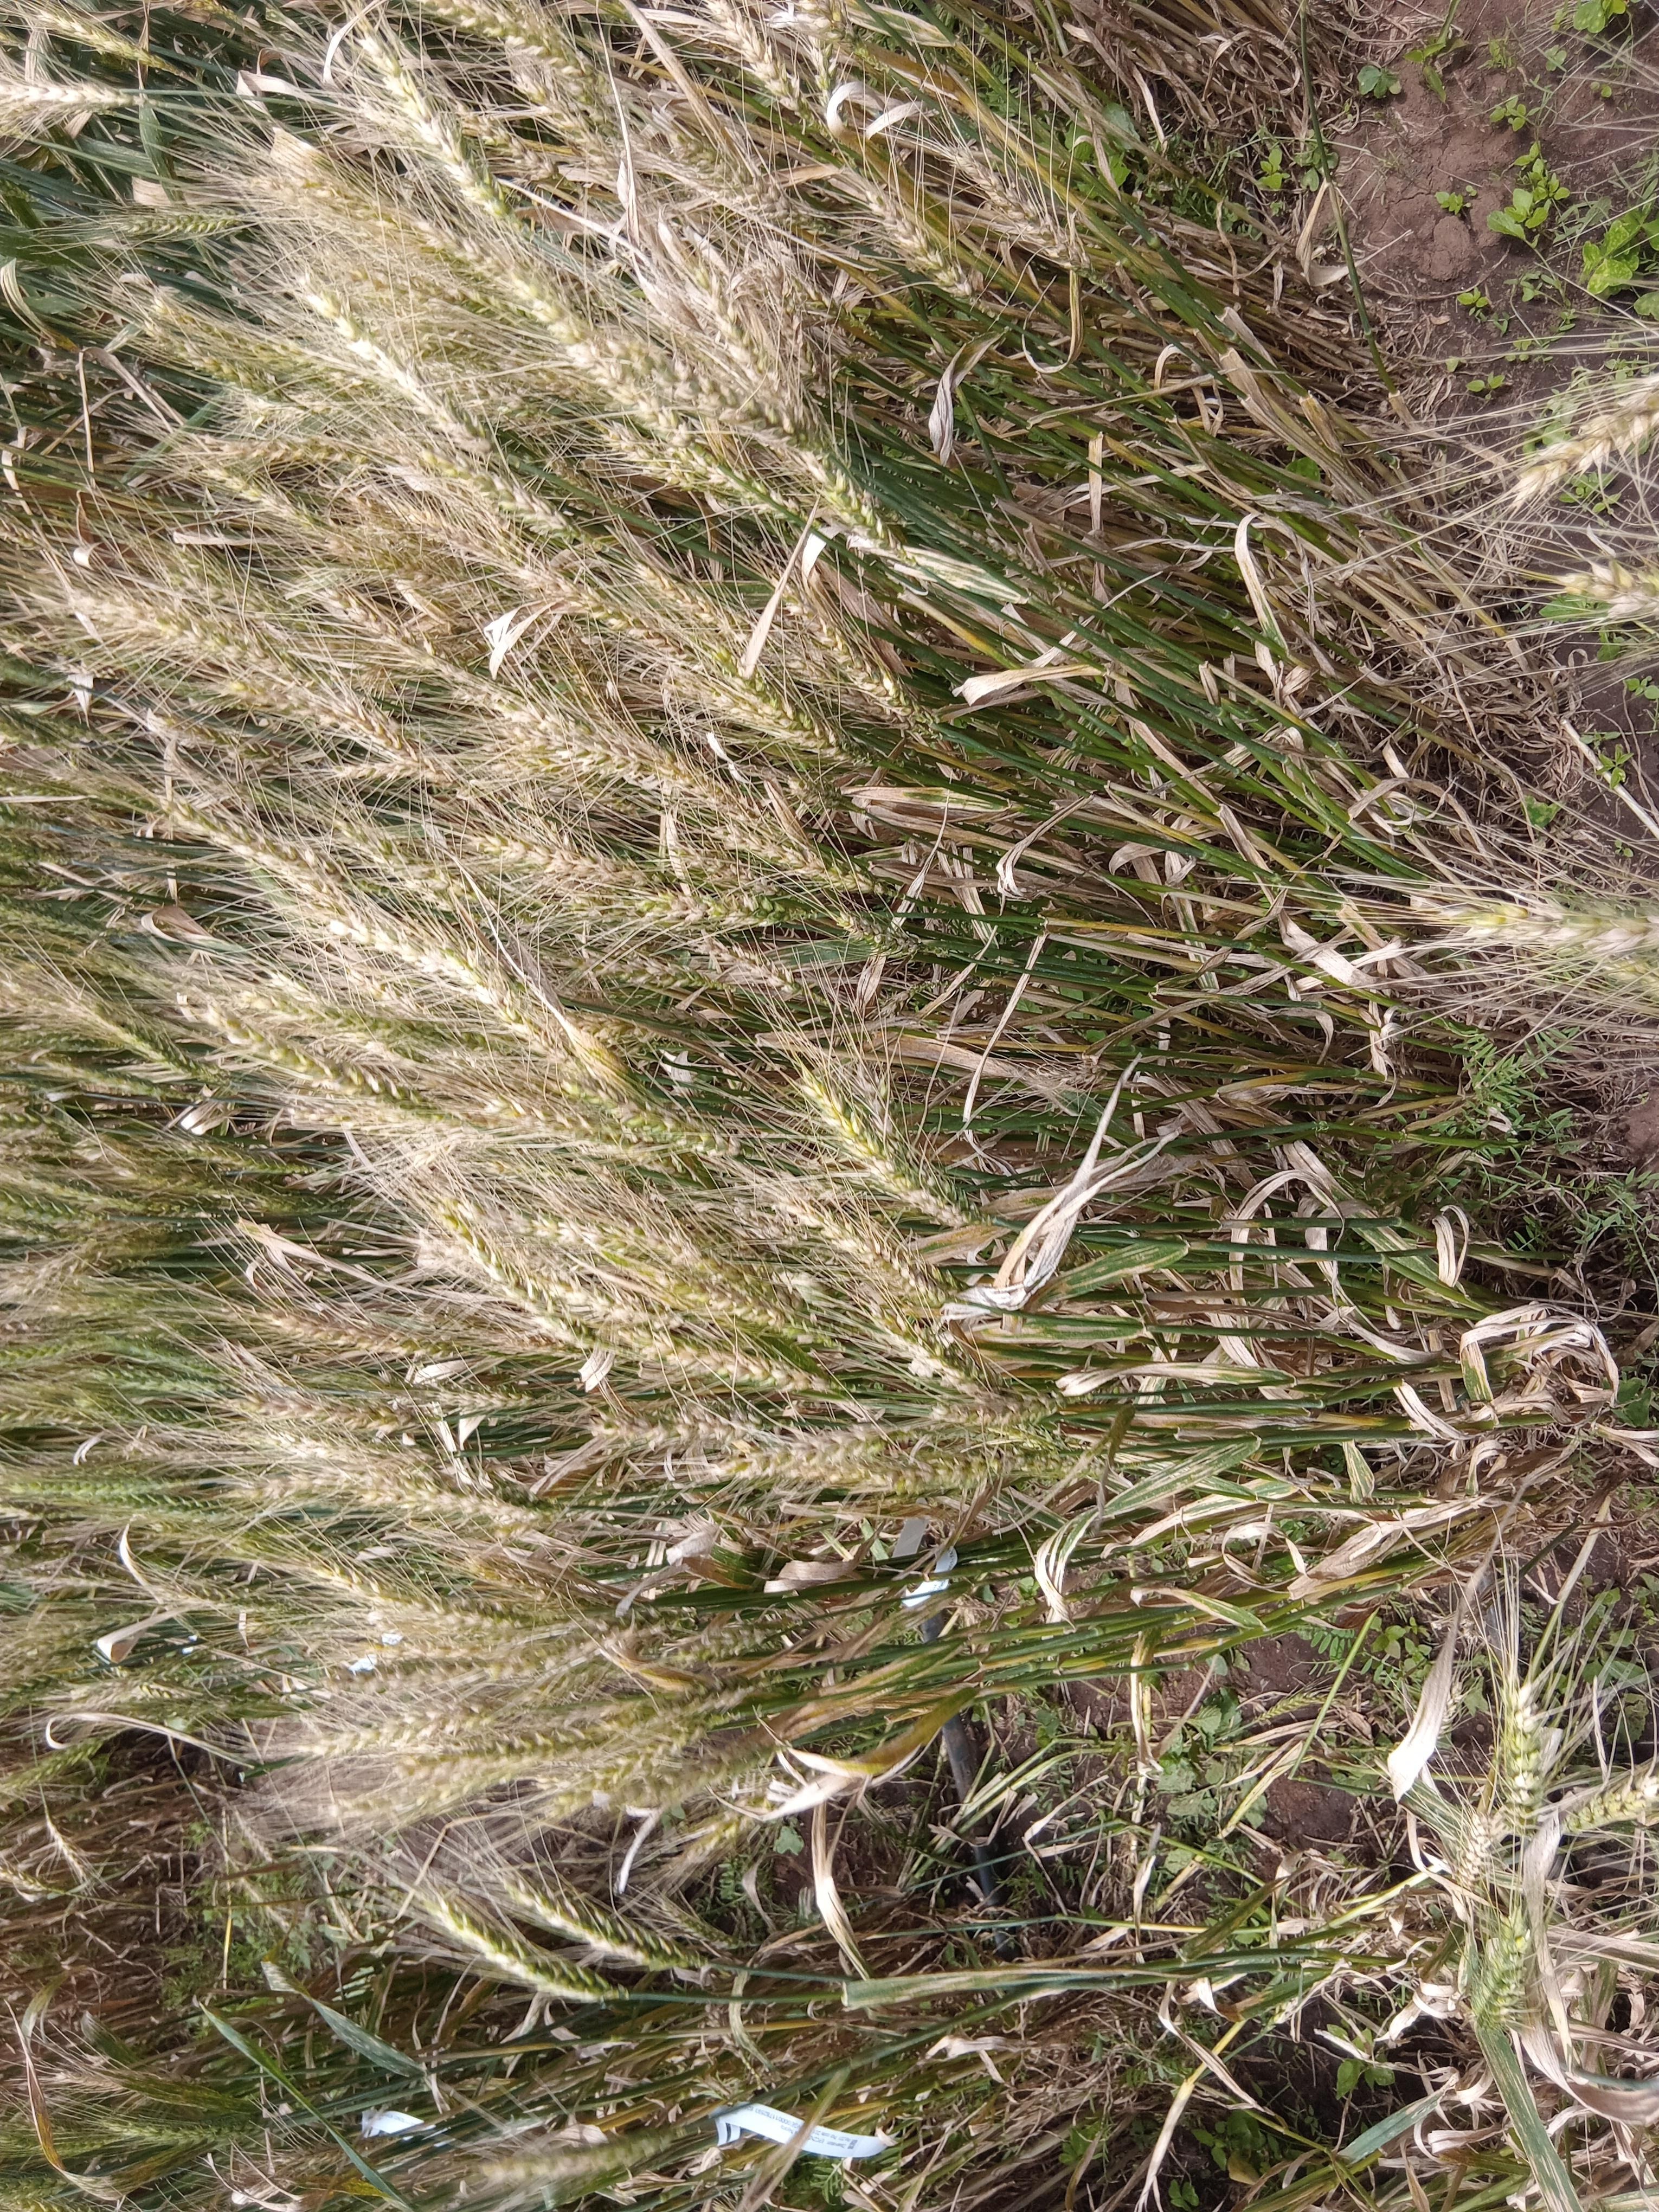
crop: wheat
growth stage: maturity
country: Kenya
